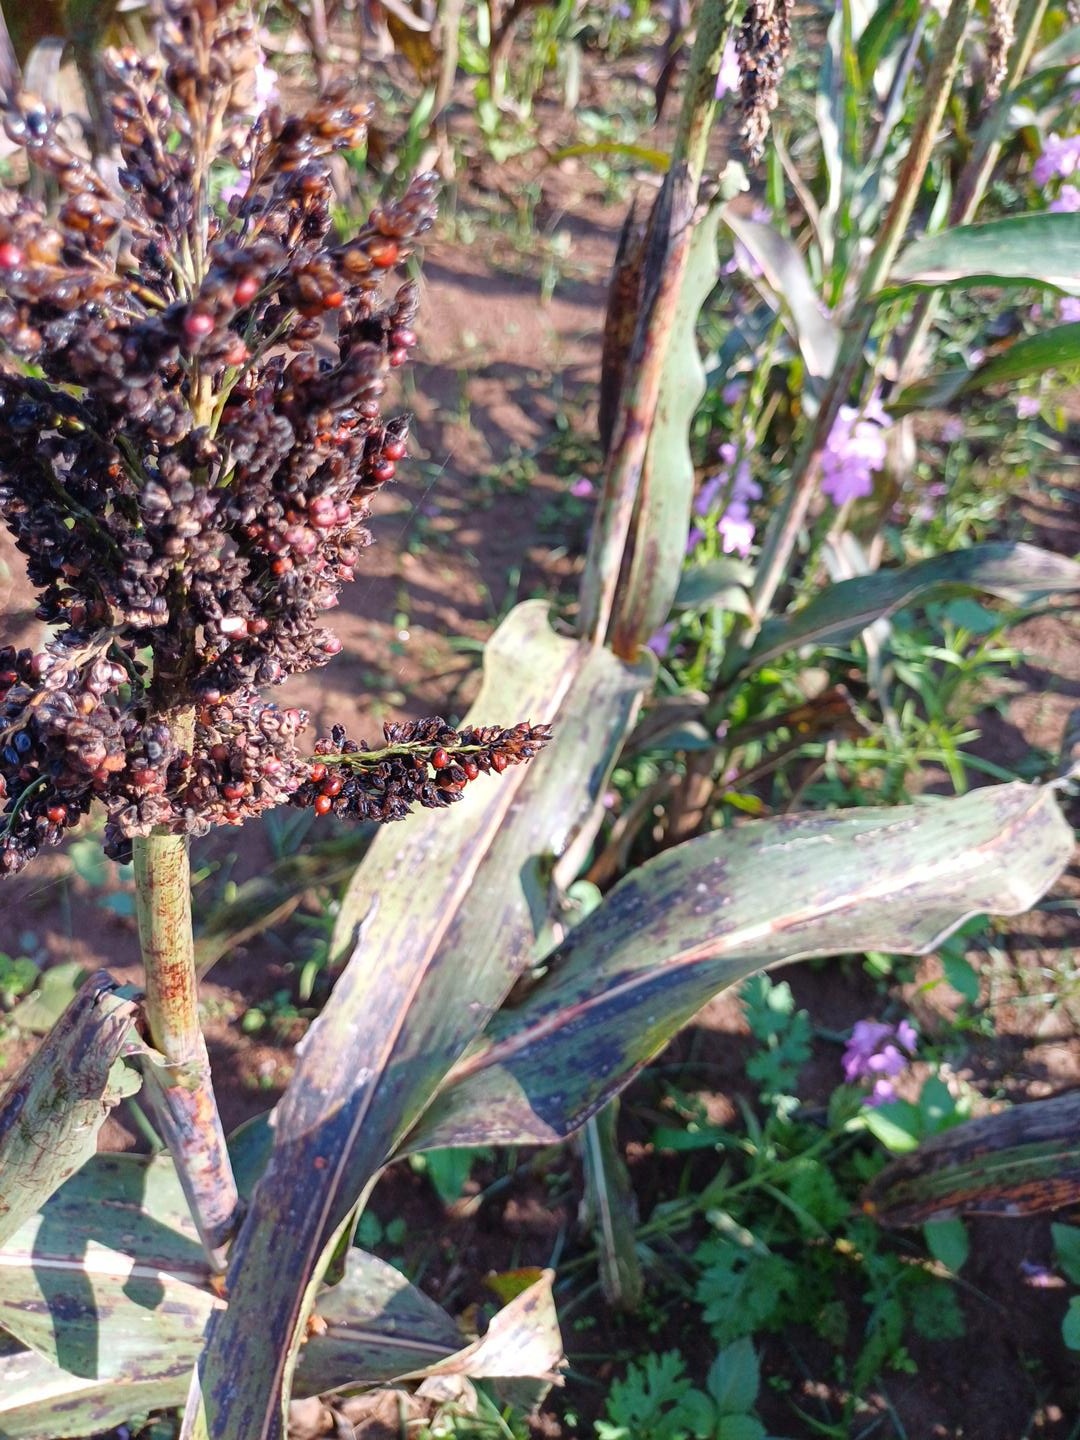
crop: sorghum
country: Kenya
